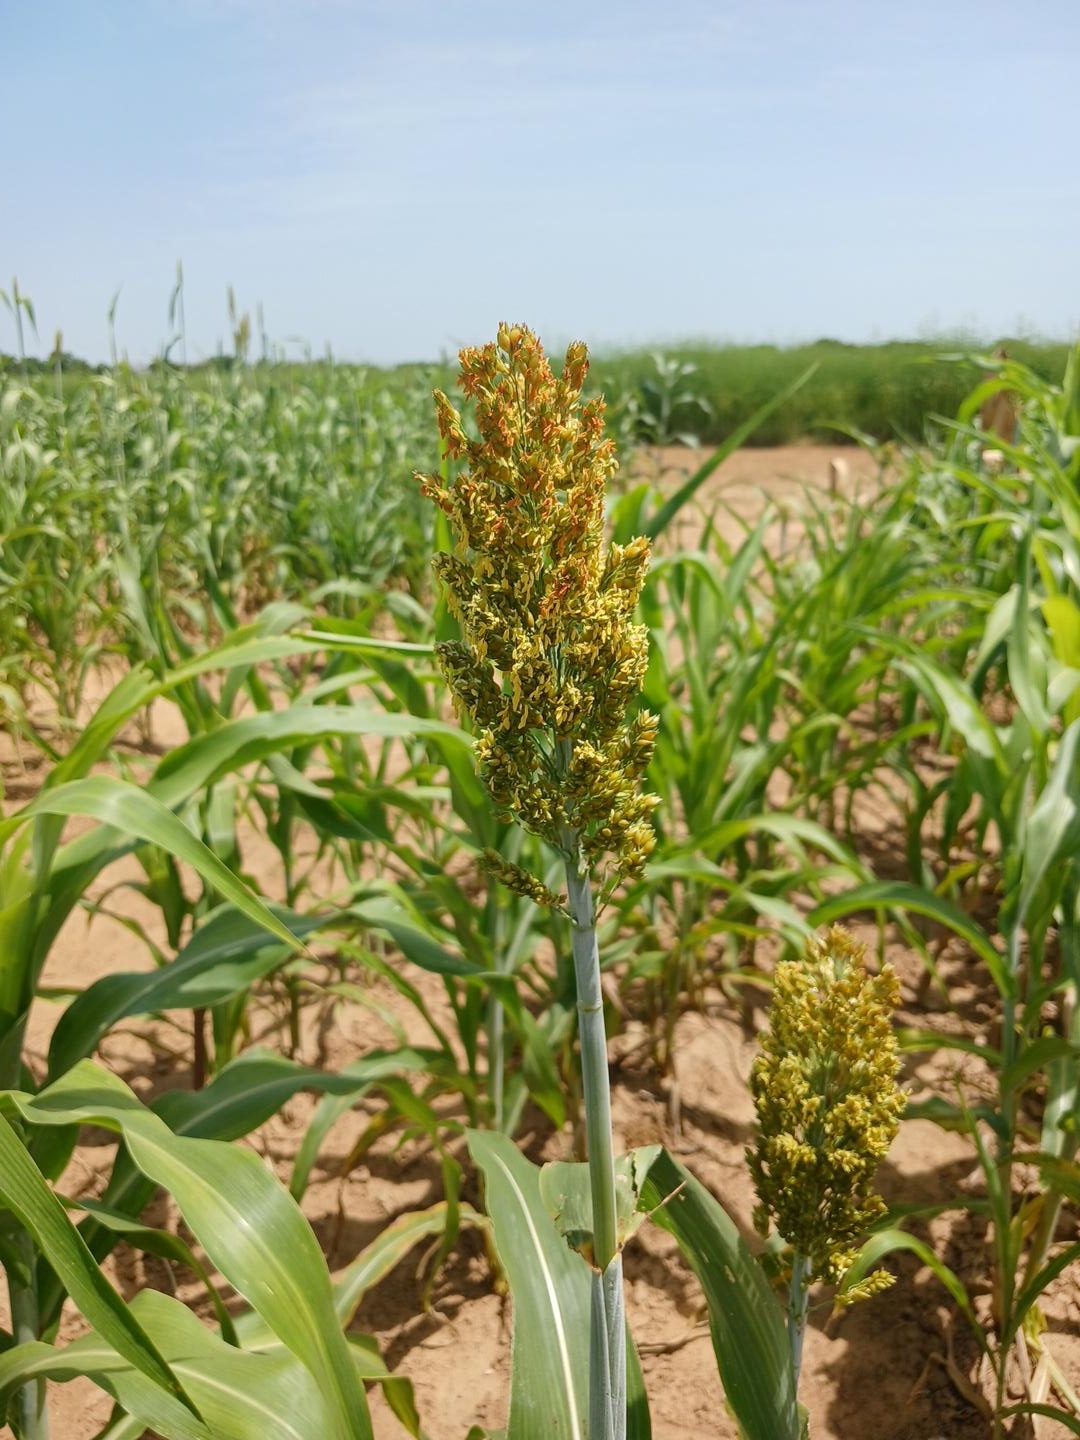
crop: sorghum
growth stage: flowering
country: Senegal
